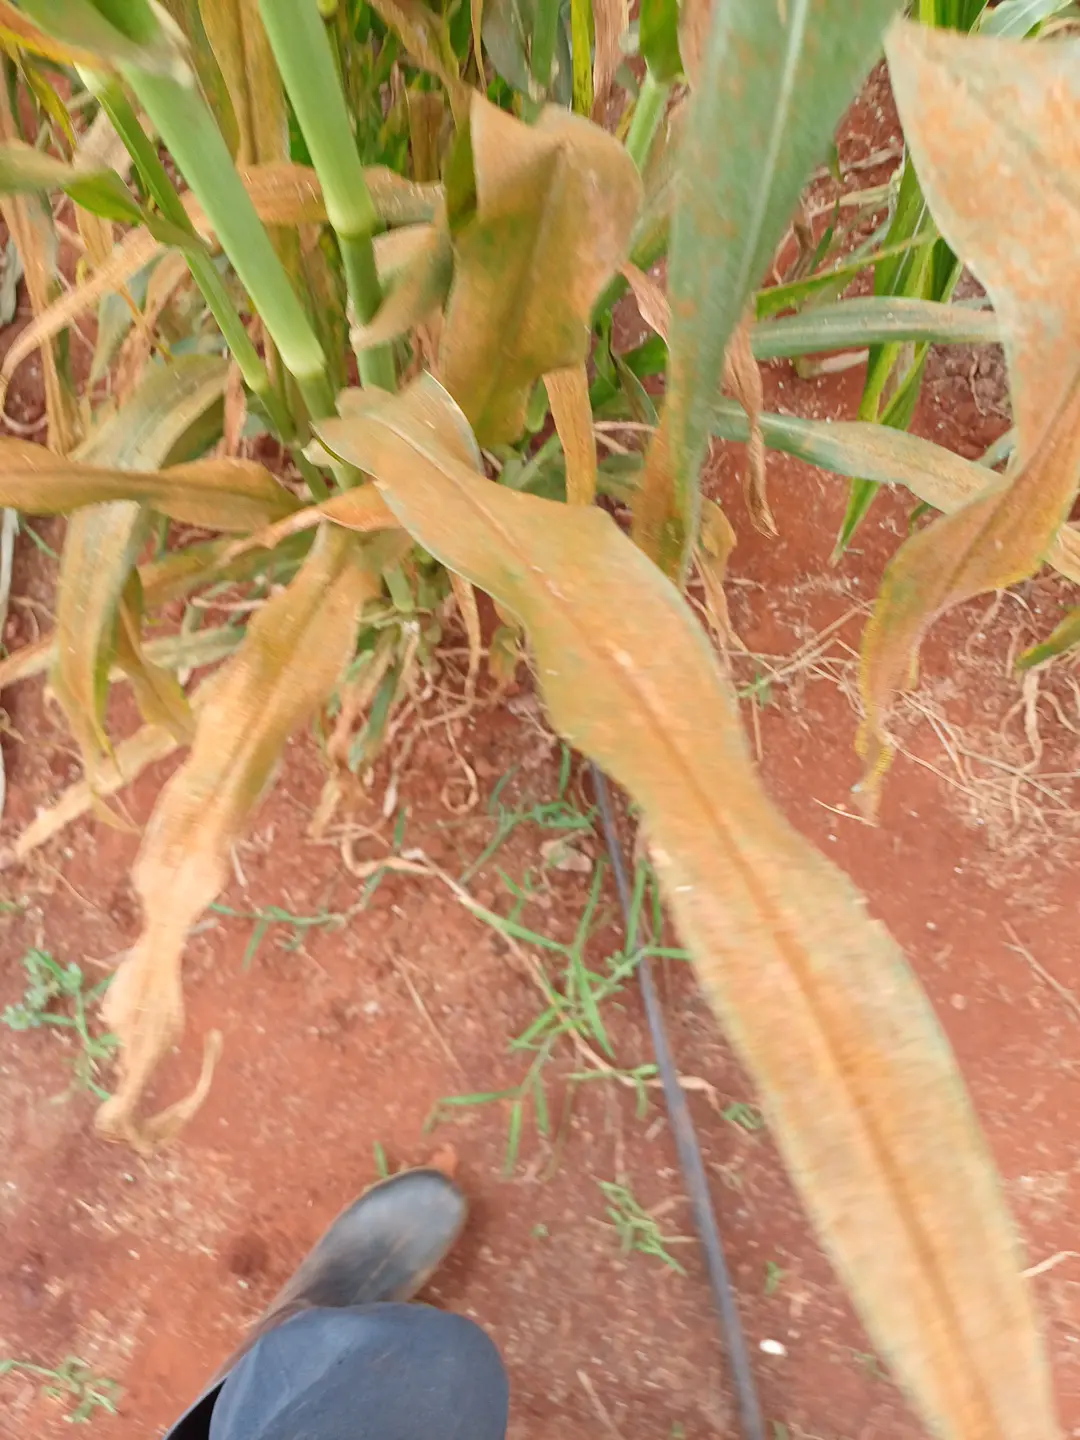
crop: pearl millet
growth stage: filling grain
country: Kenya
